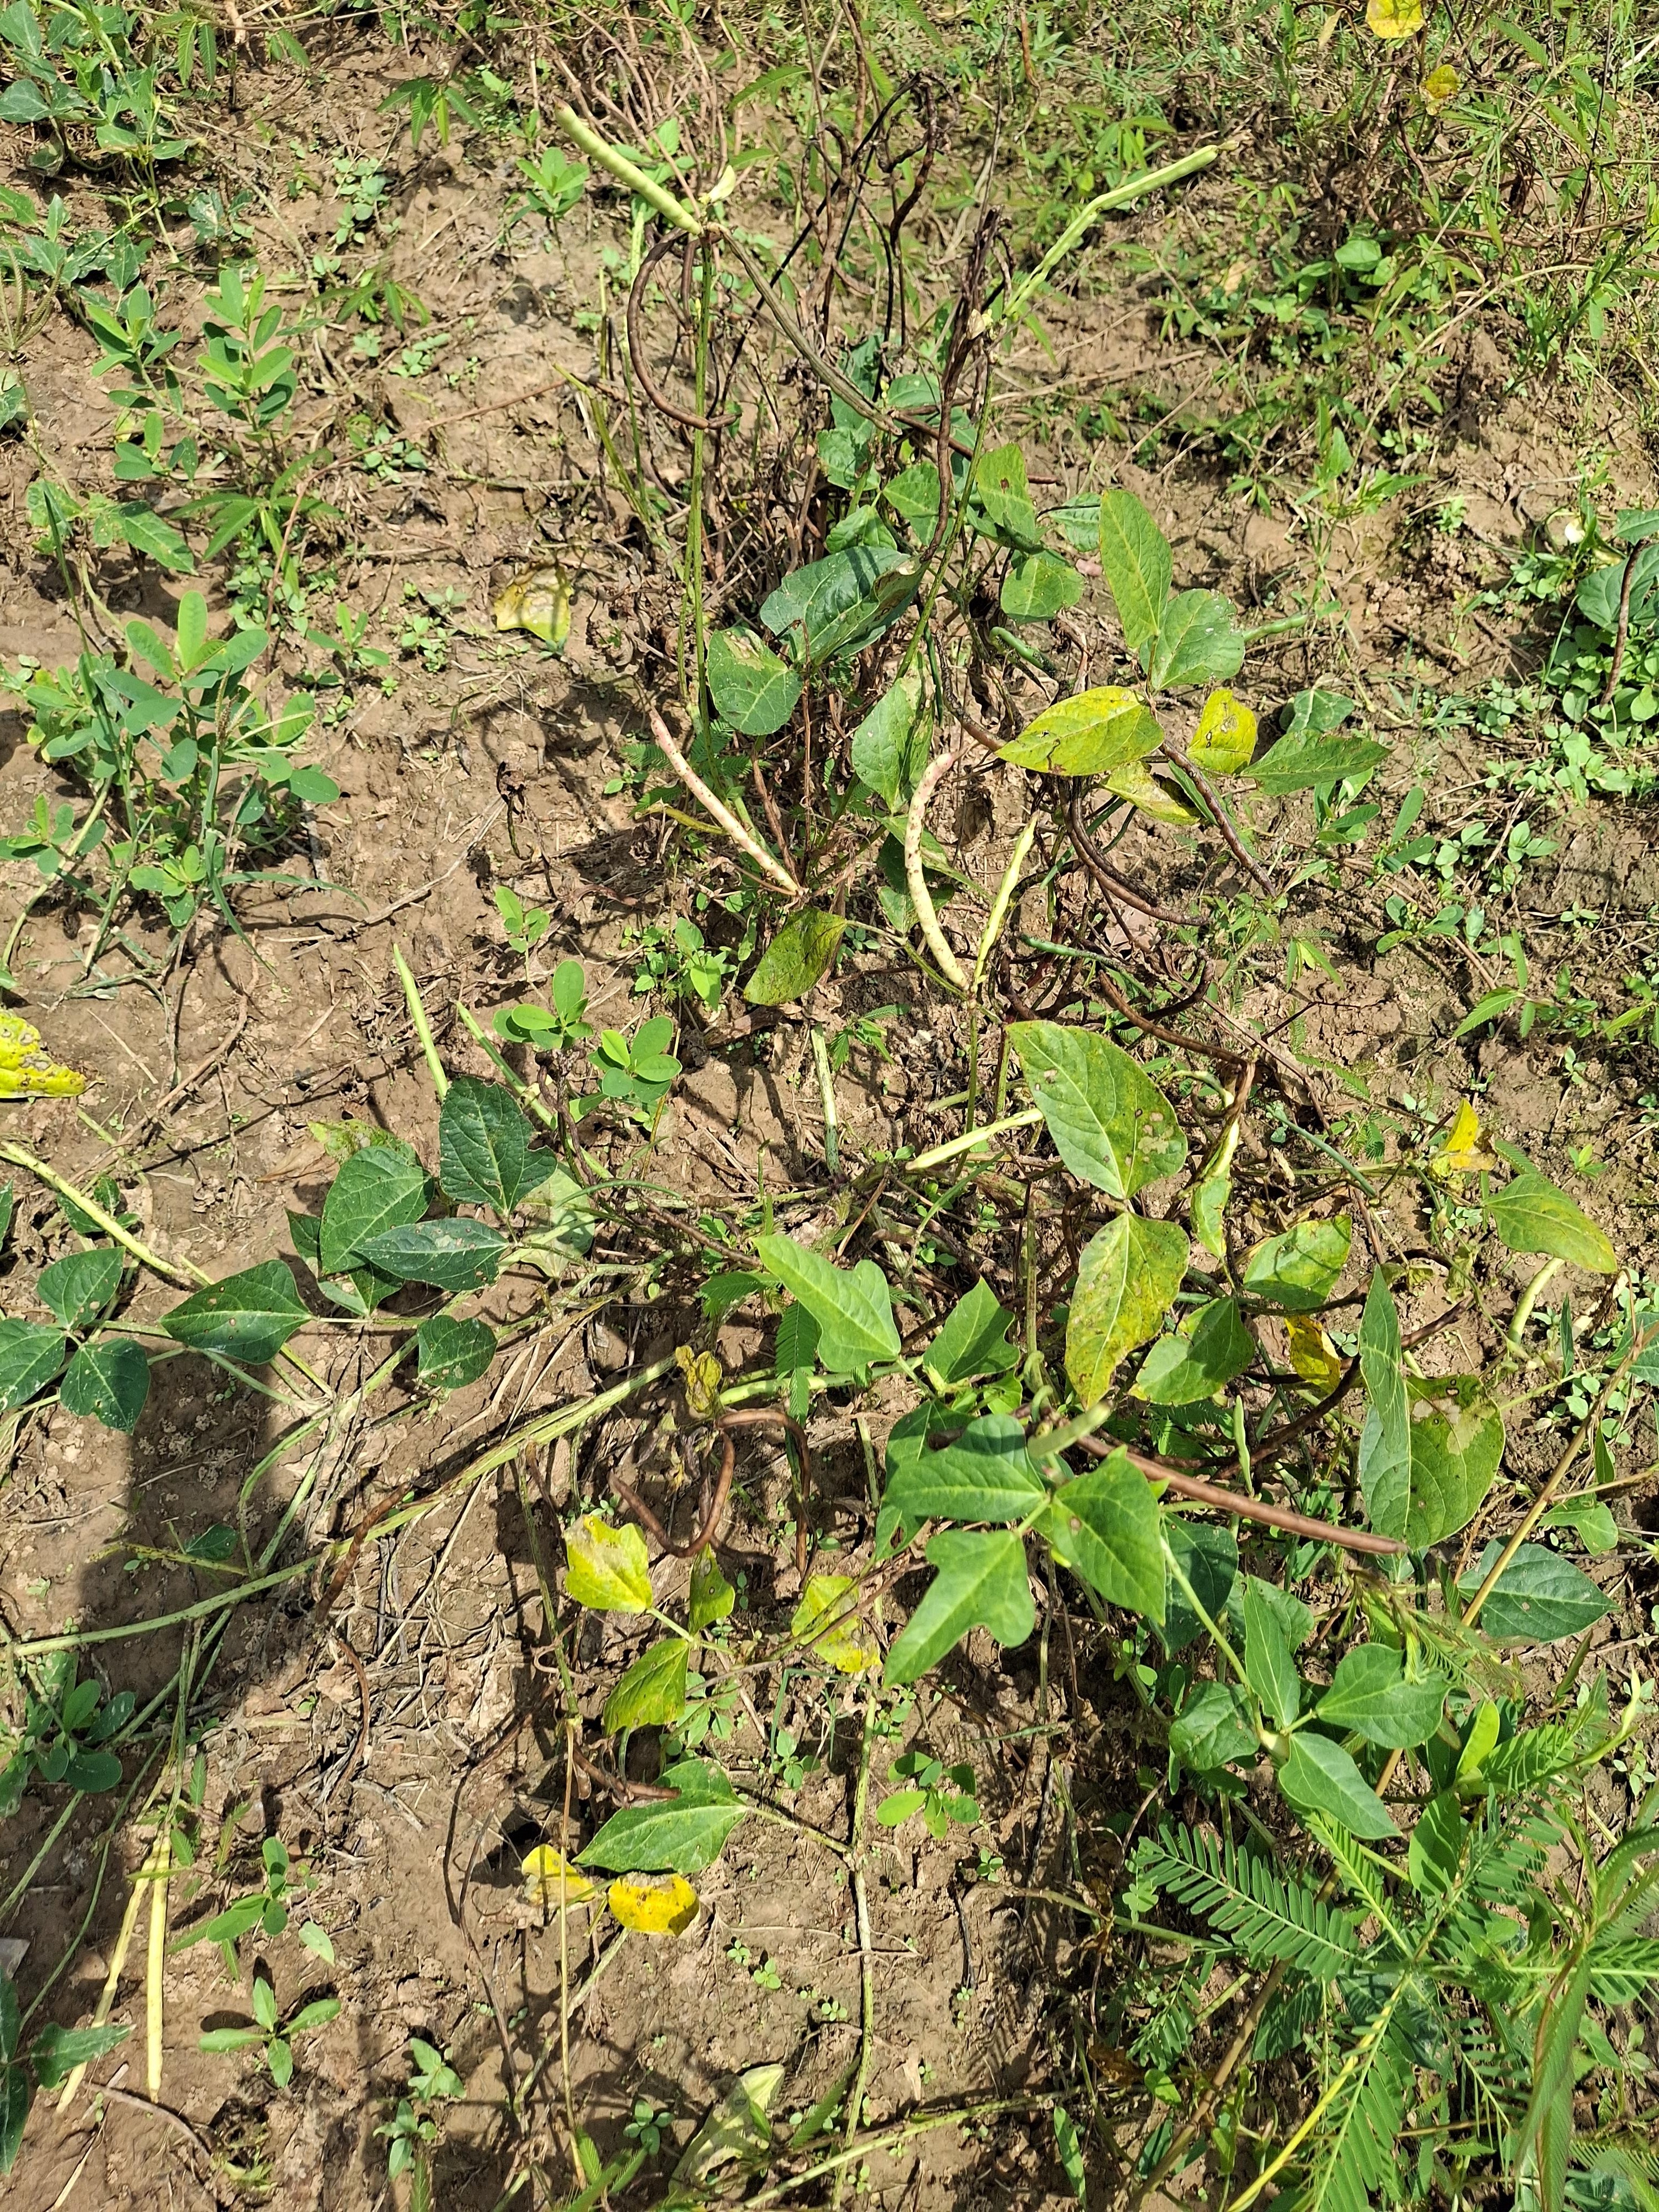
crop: cowpea
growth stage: maturity
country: Nigeria
